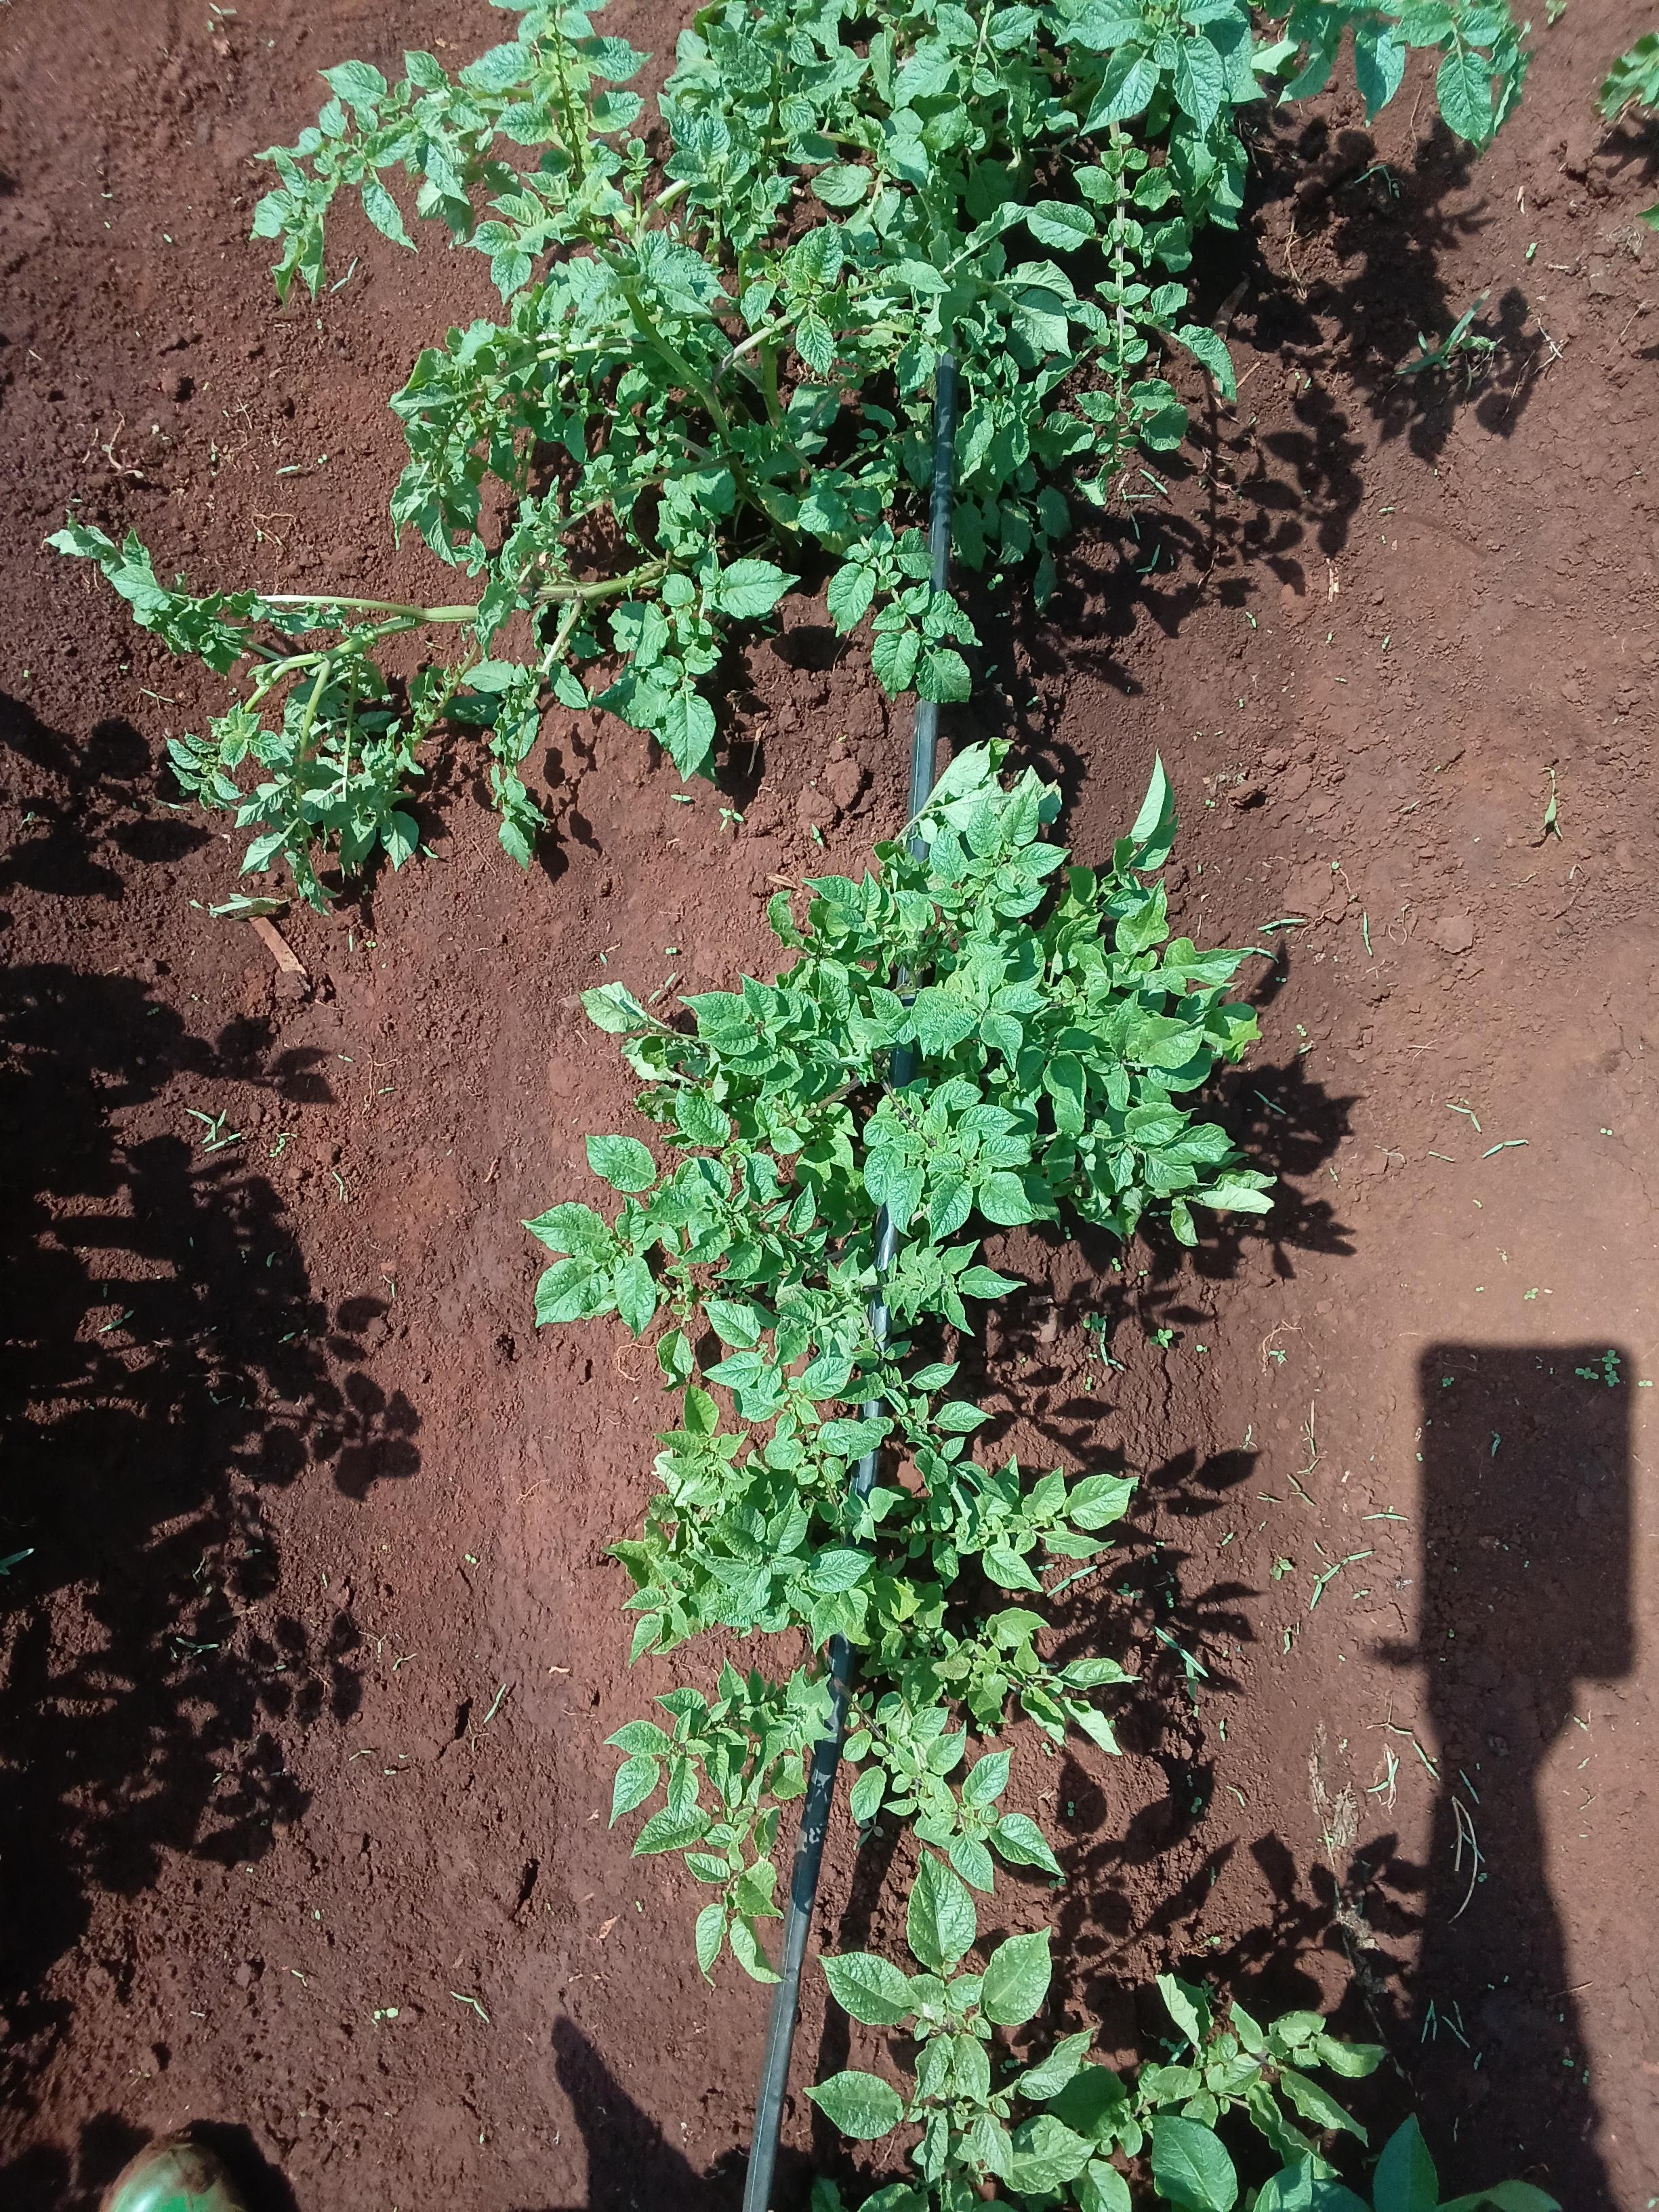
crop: potato
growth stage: vegetative
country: Kenya
